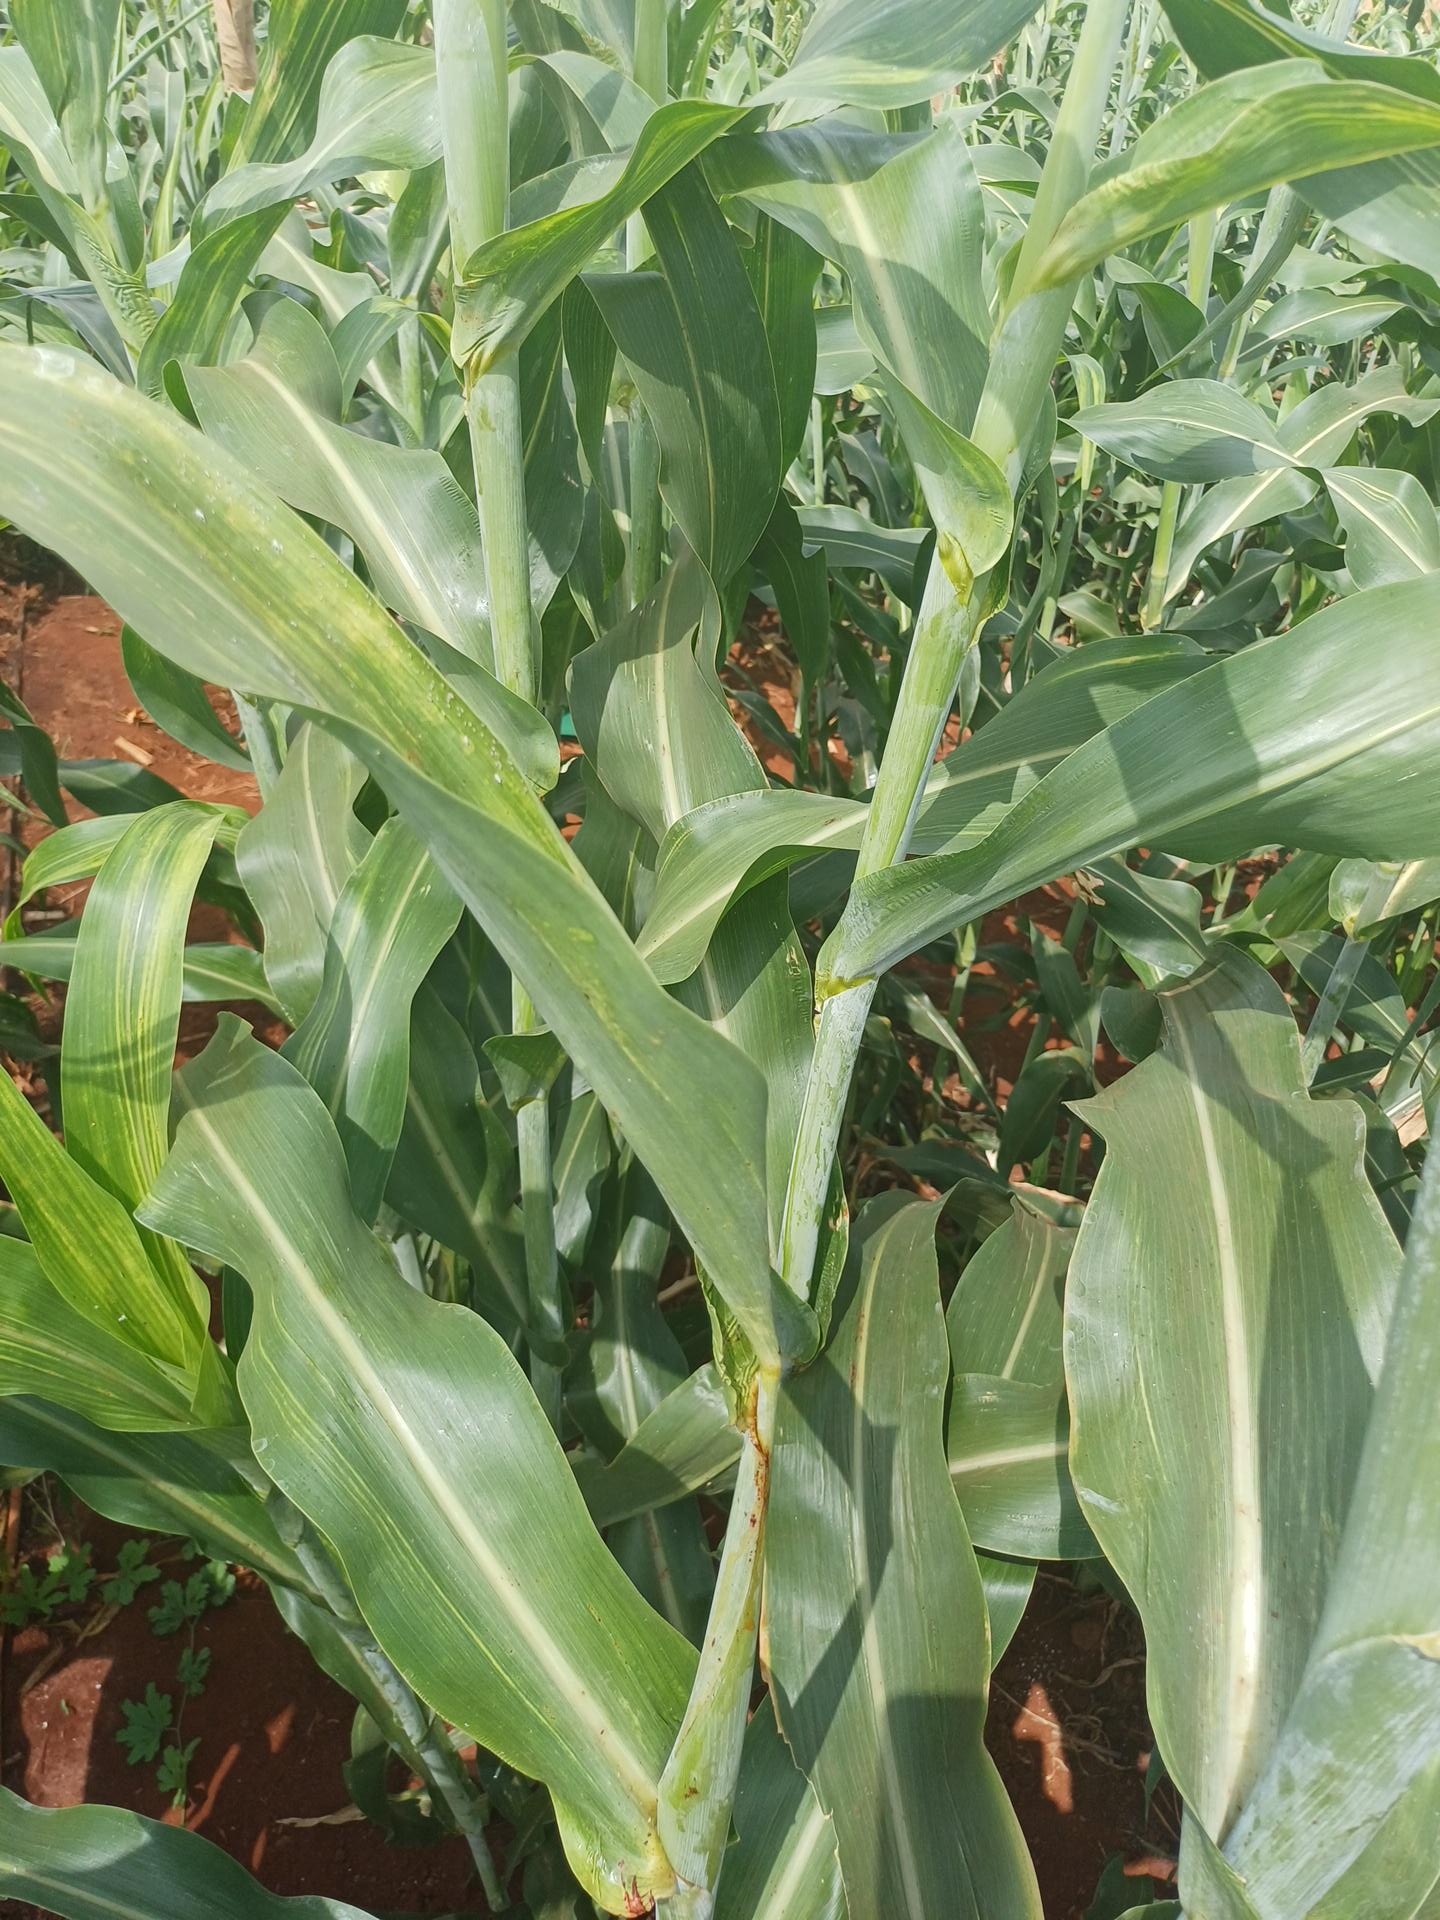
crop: sorghum
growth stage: heading tuber
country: Kenya
